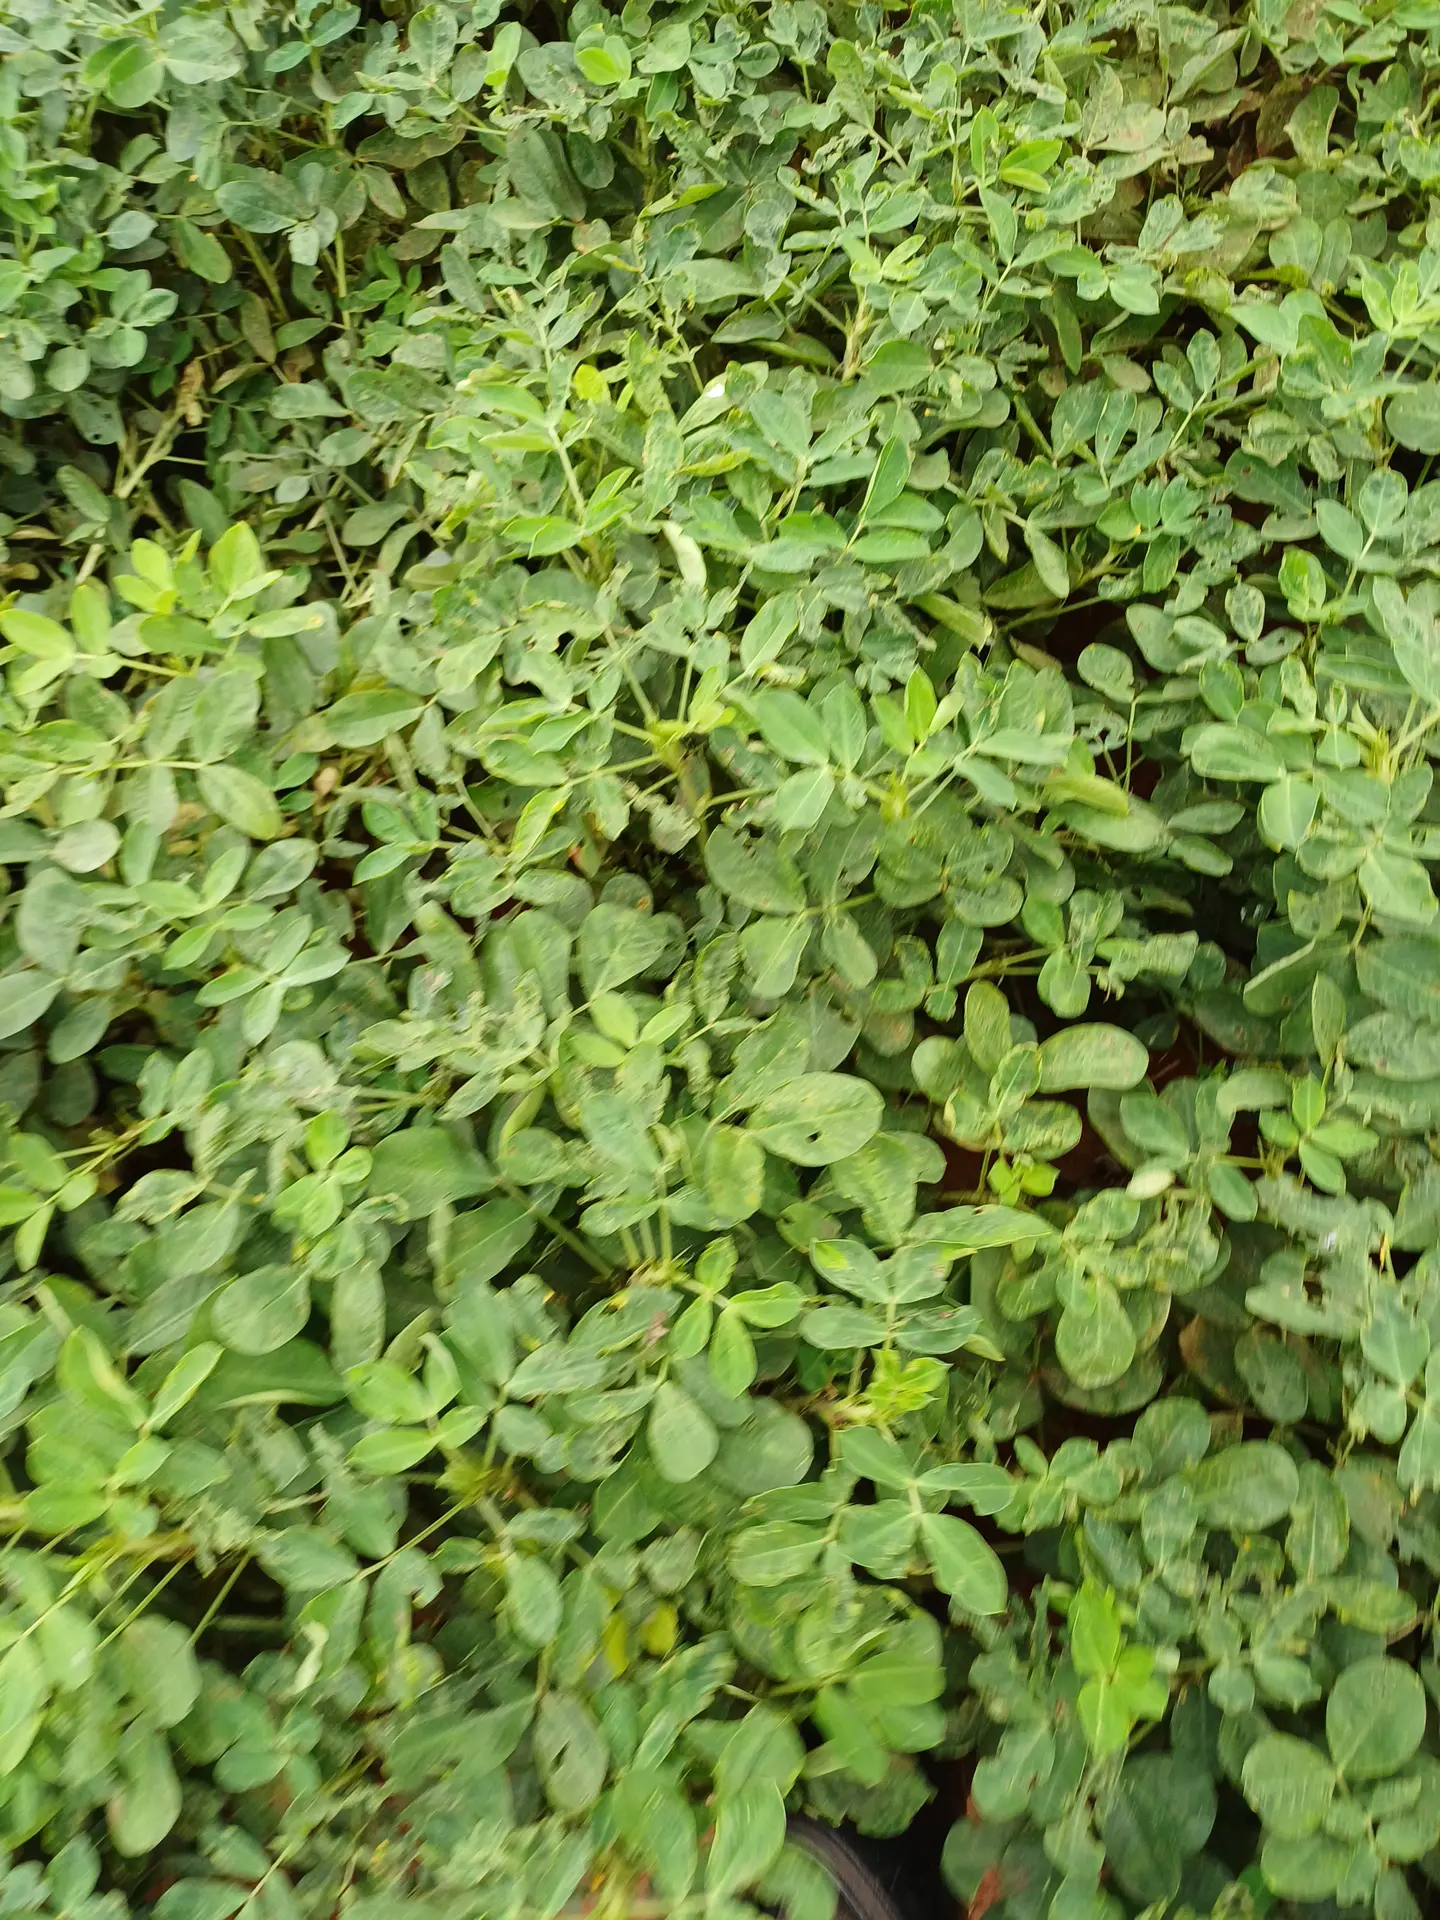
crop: groundnut
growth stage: pegging
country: Kenya
